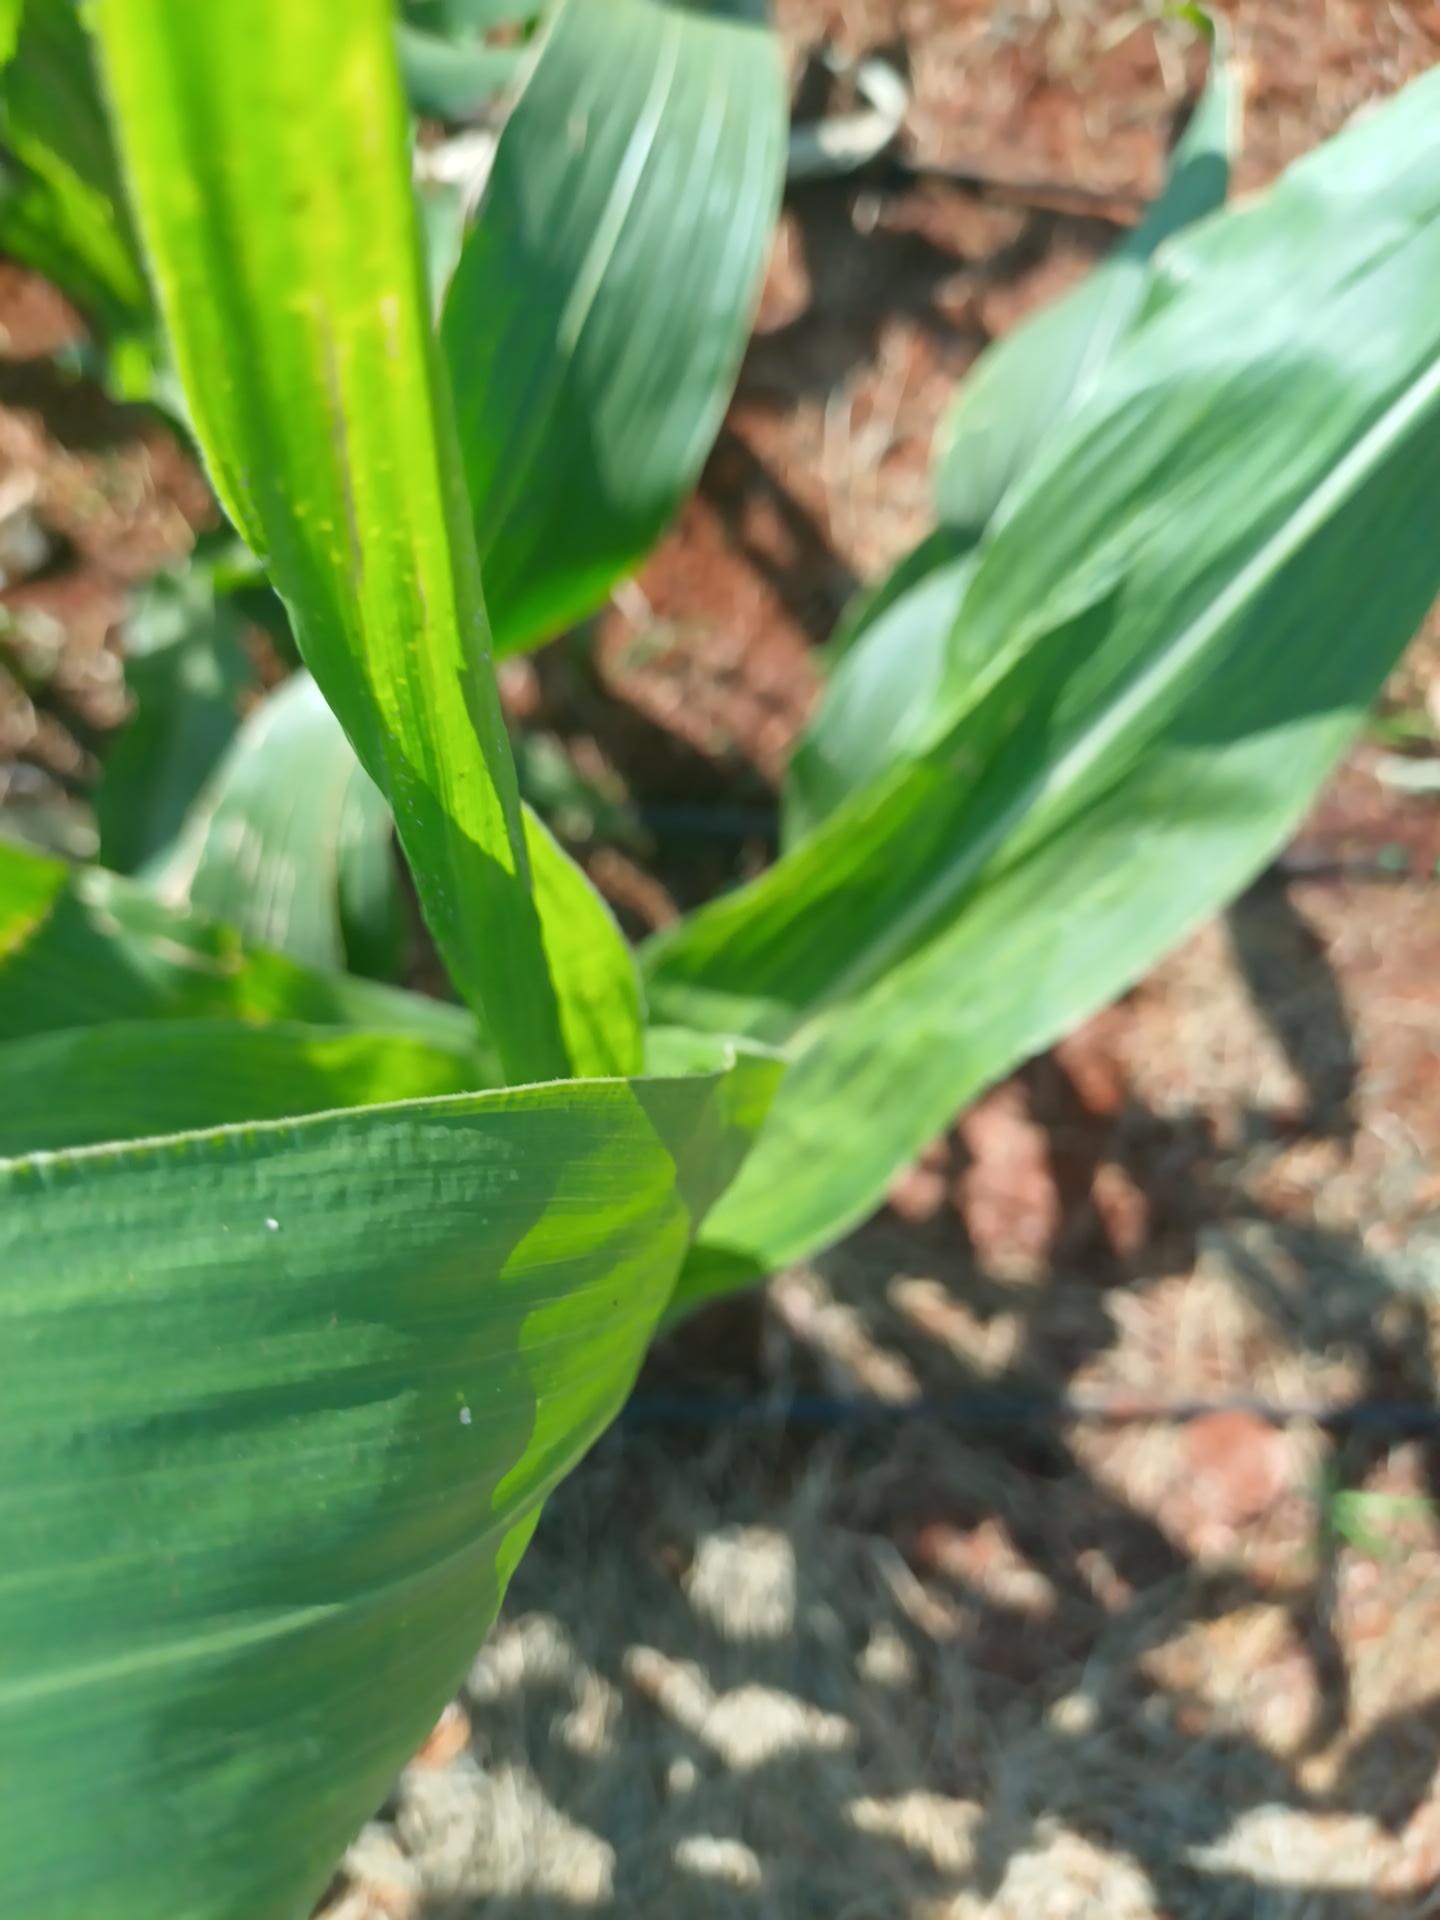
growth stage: vegetative
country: Kenya
